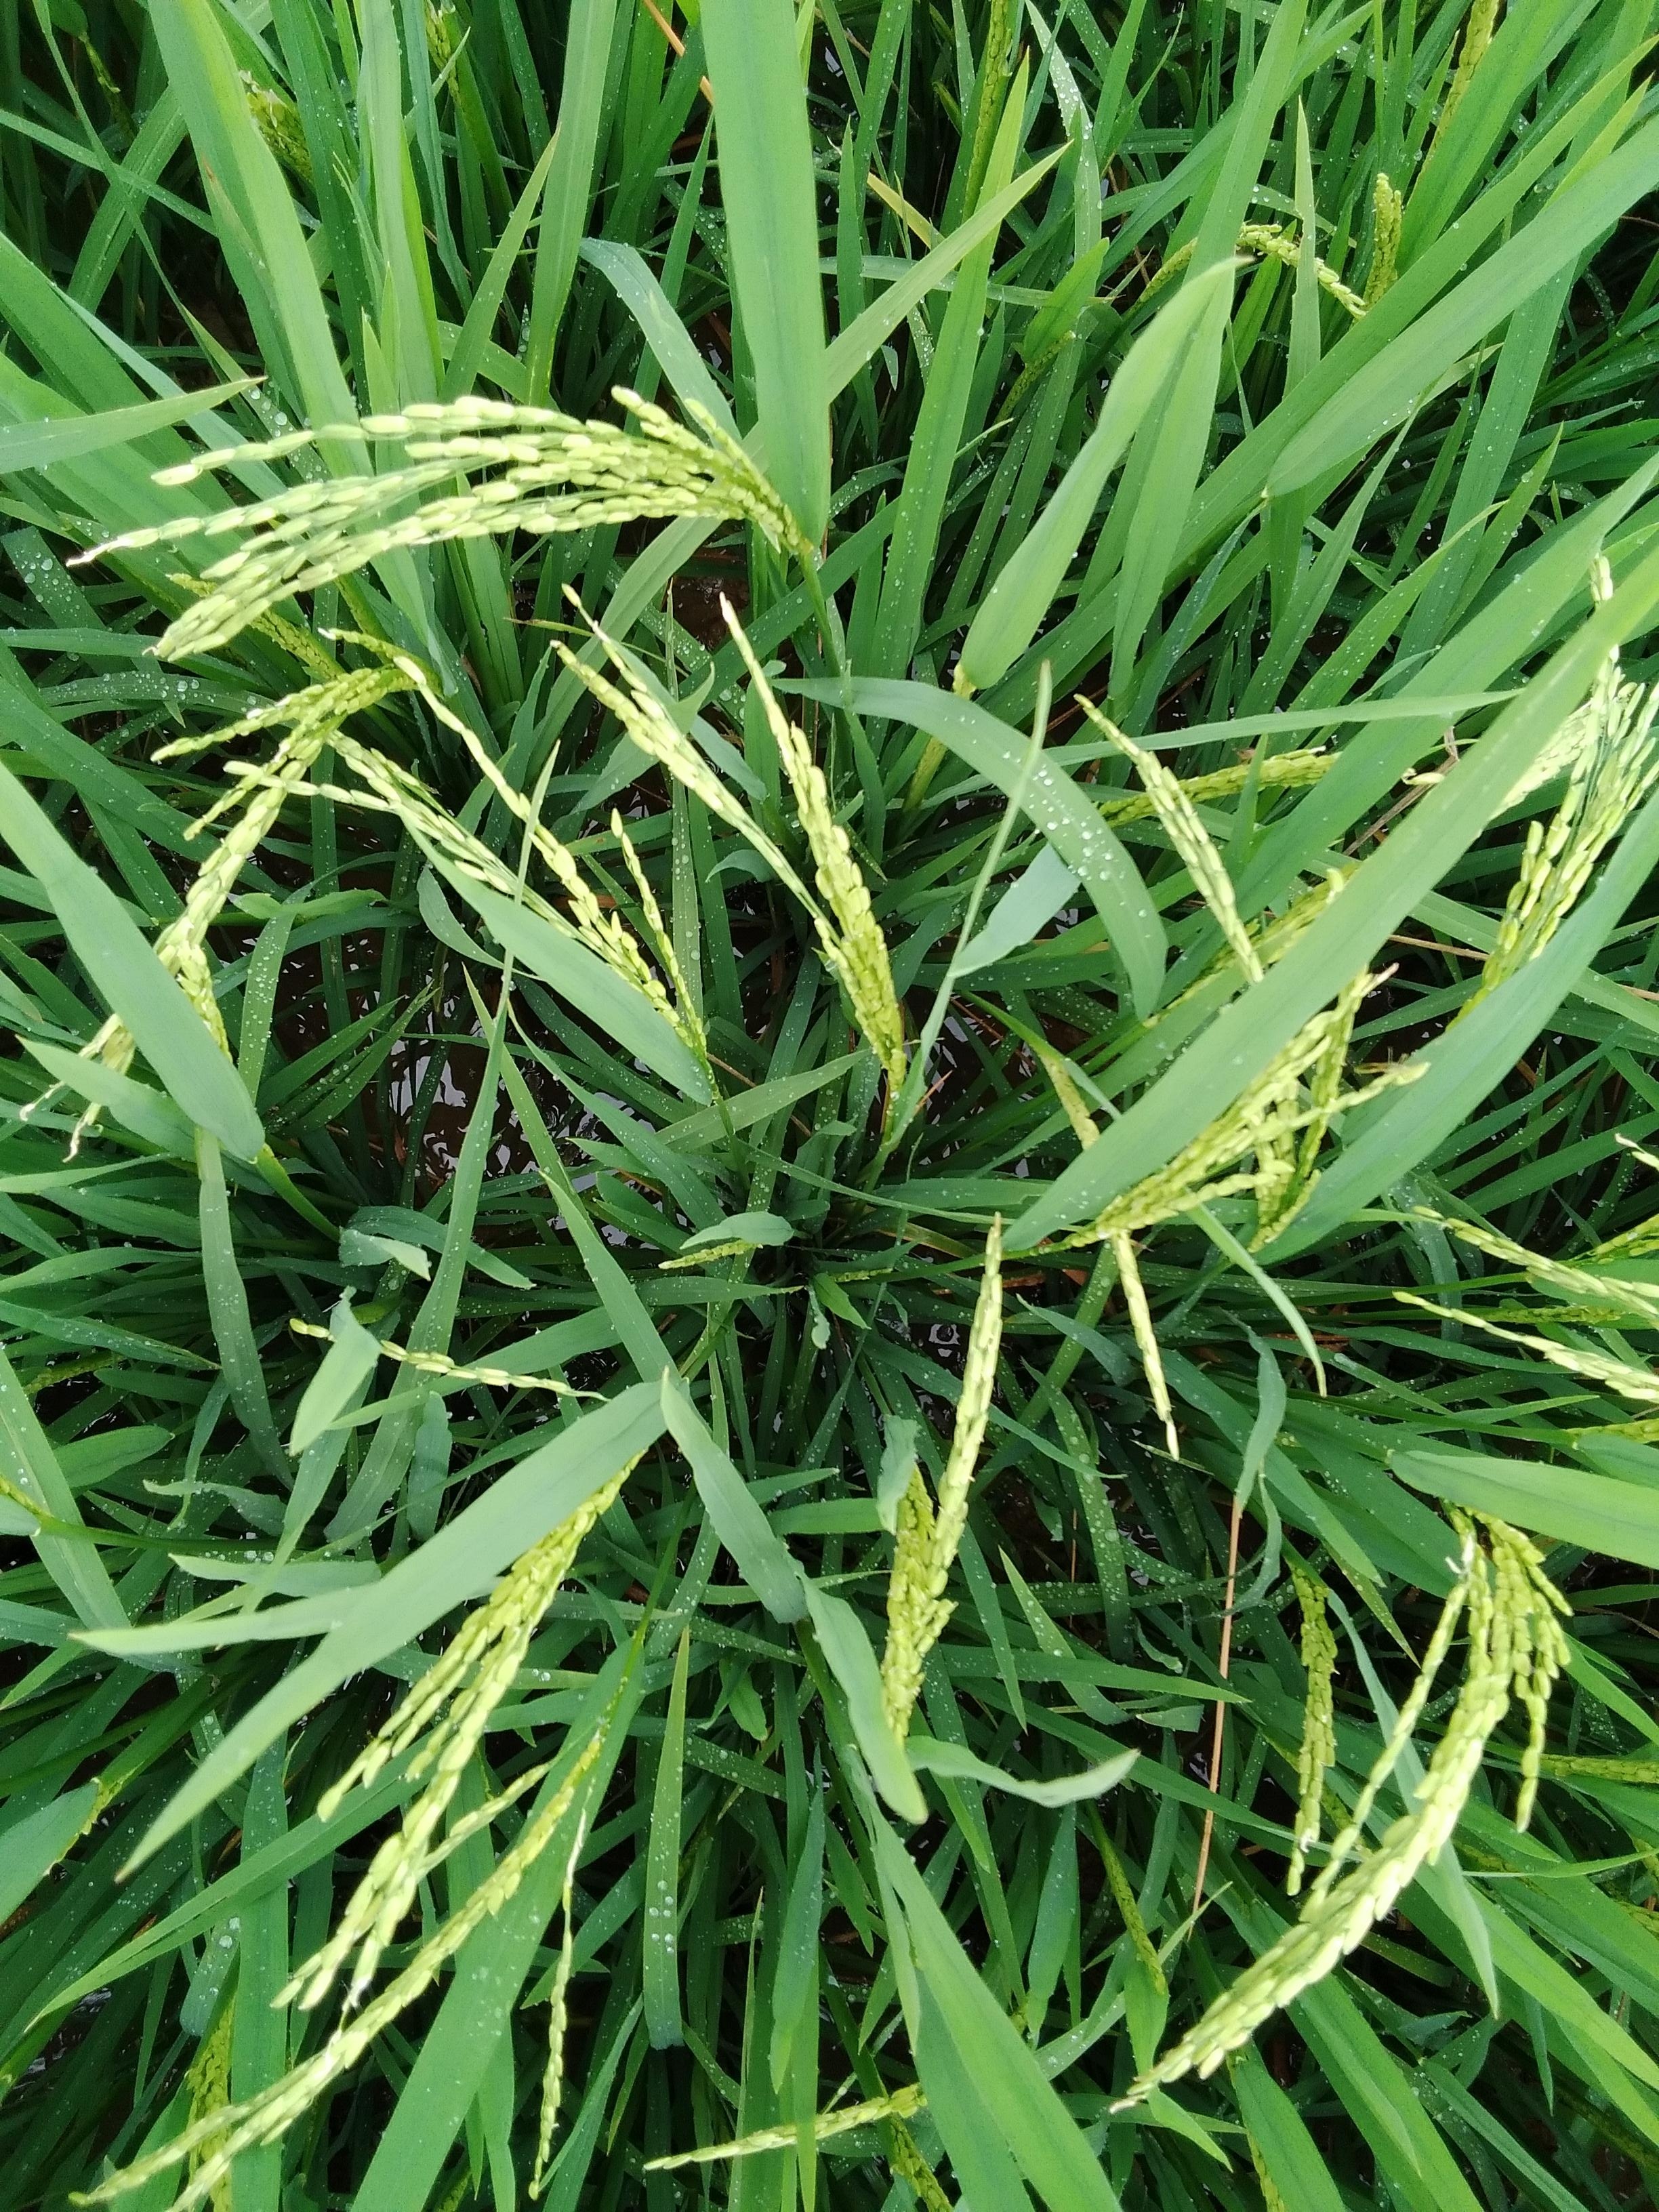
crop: rice
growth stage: flowering
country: Nigeria
